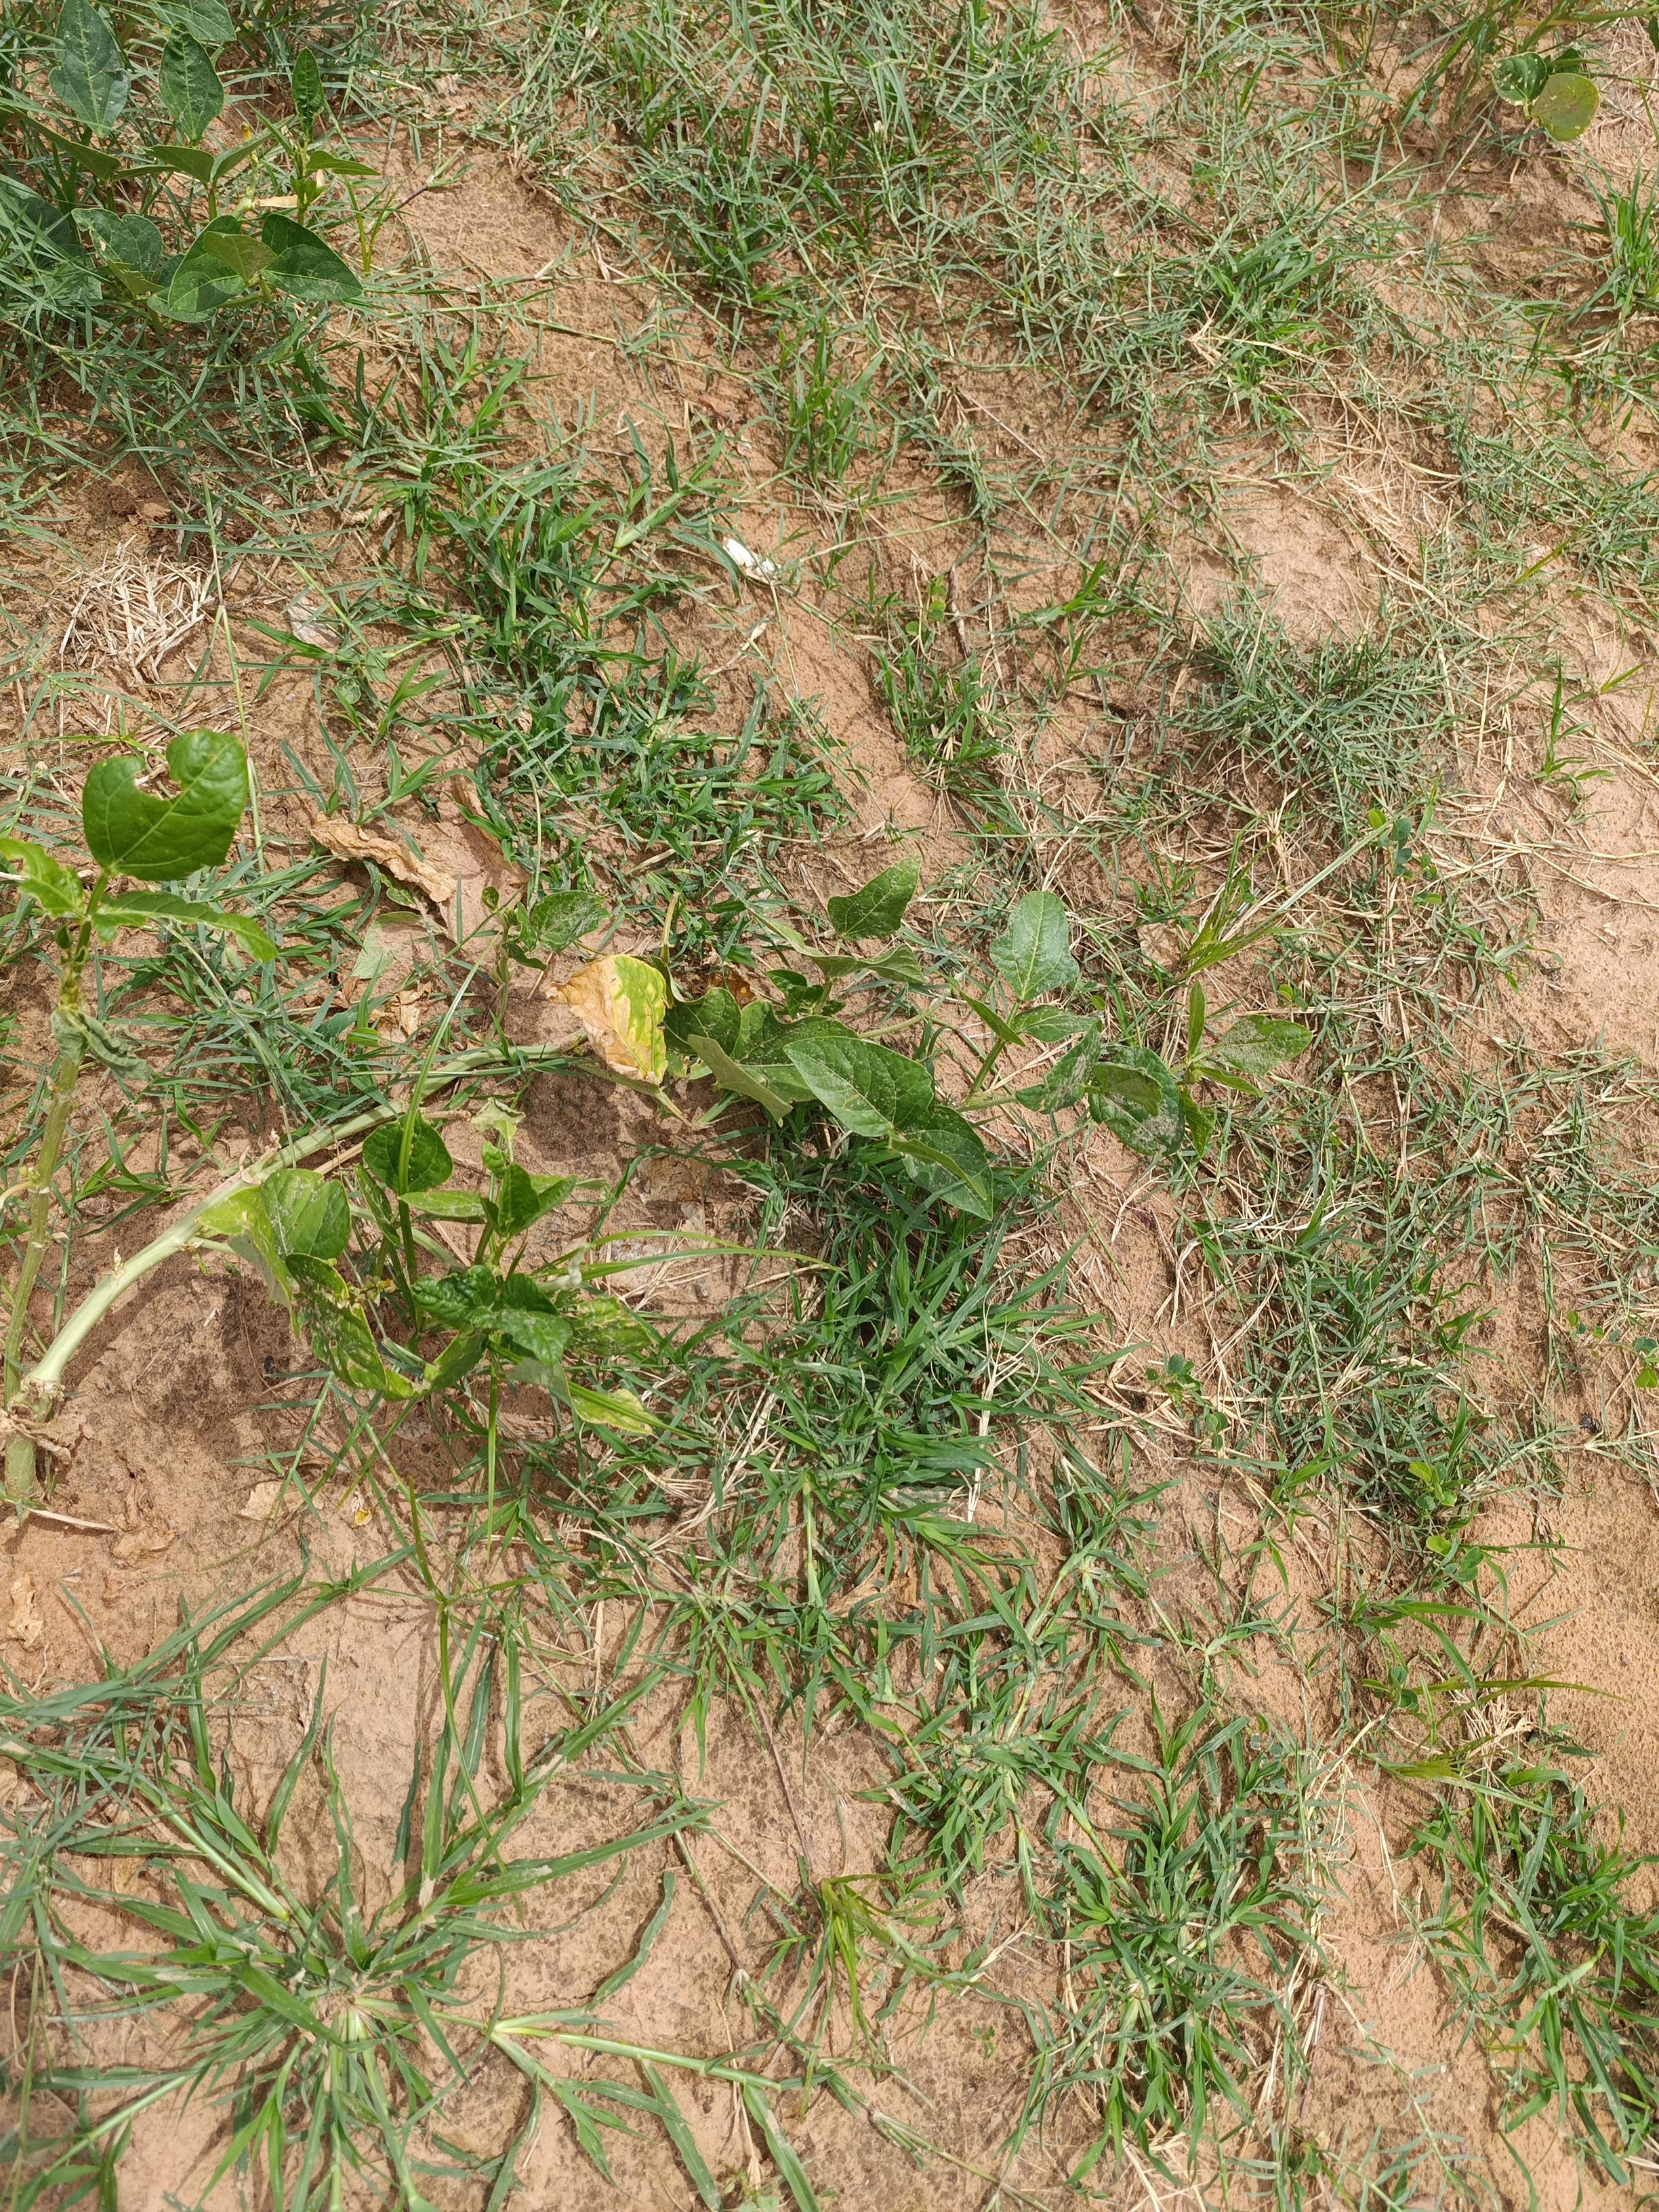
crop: cowpea
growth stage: harvest maturity
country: Nigeria
